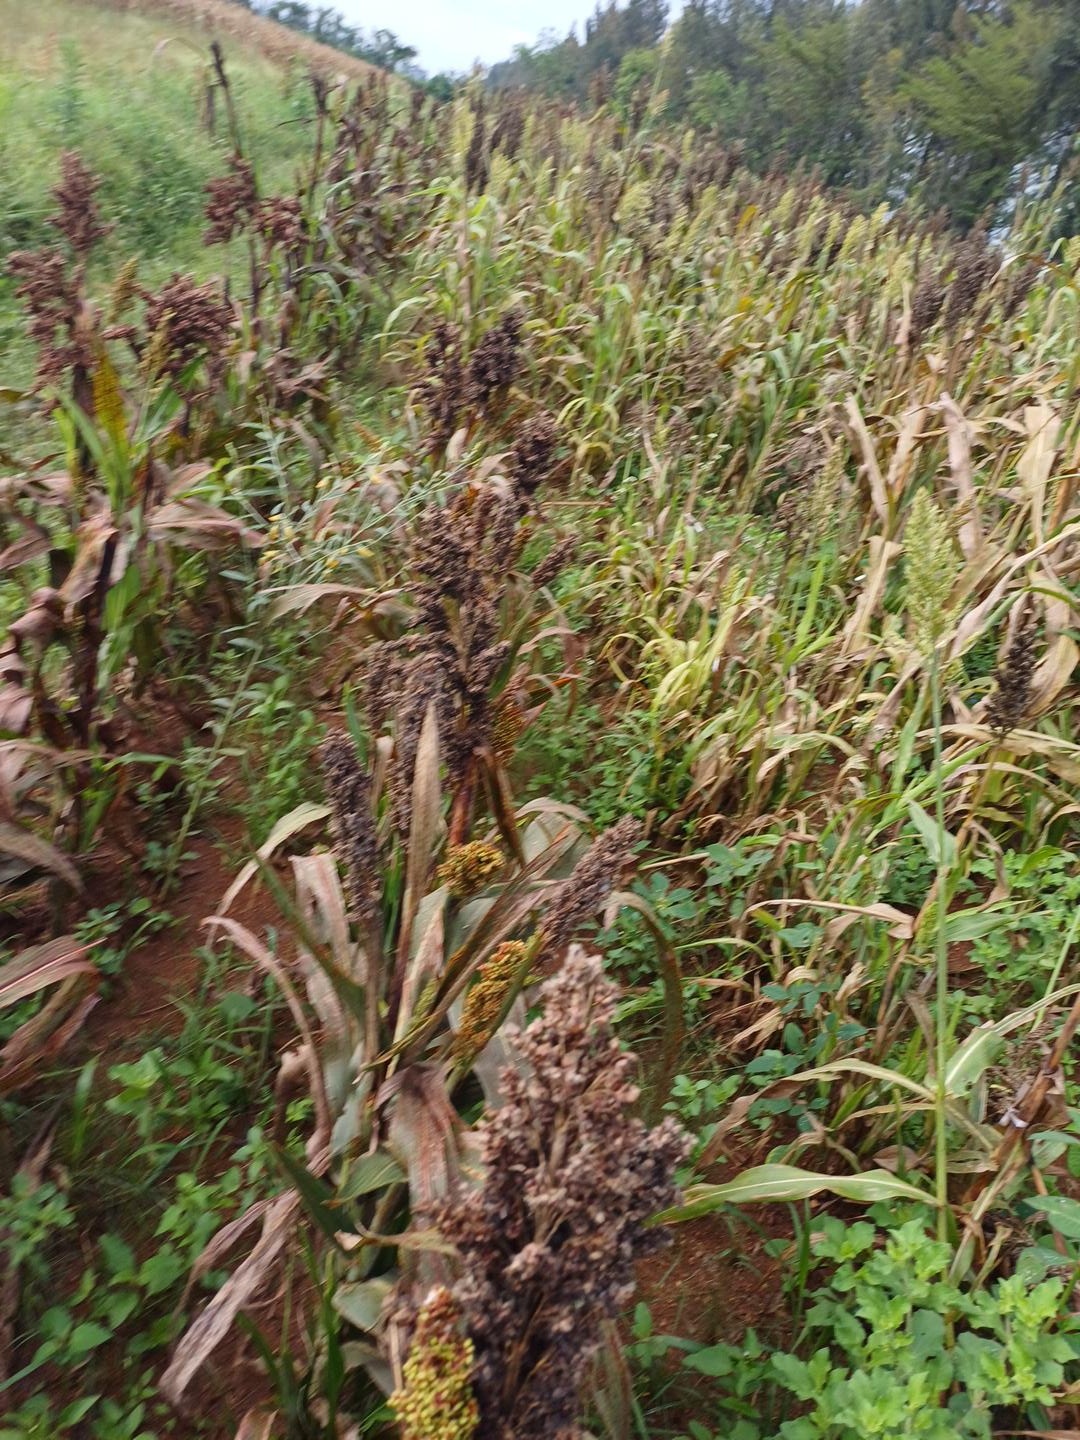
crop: sorghum
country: Kenya
